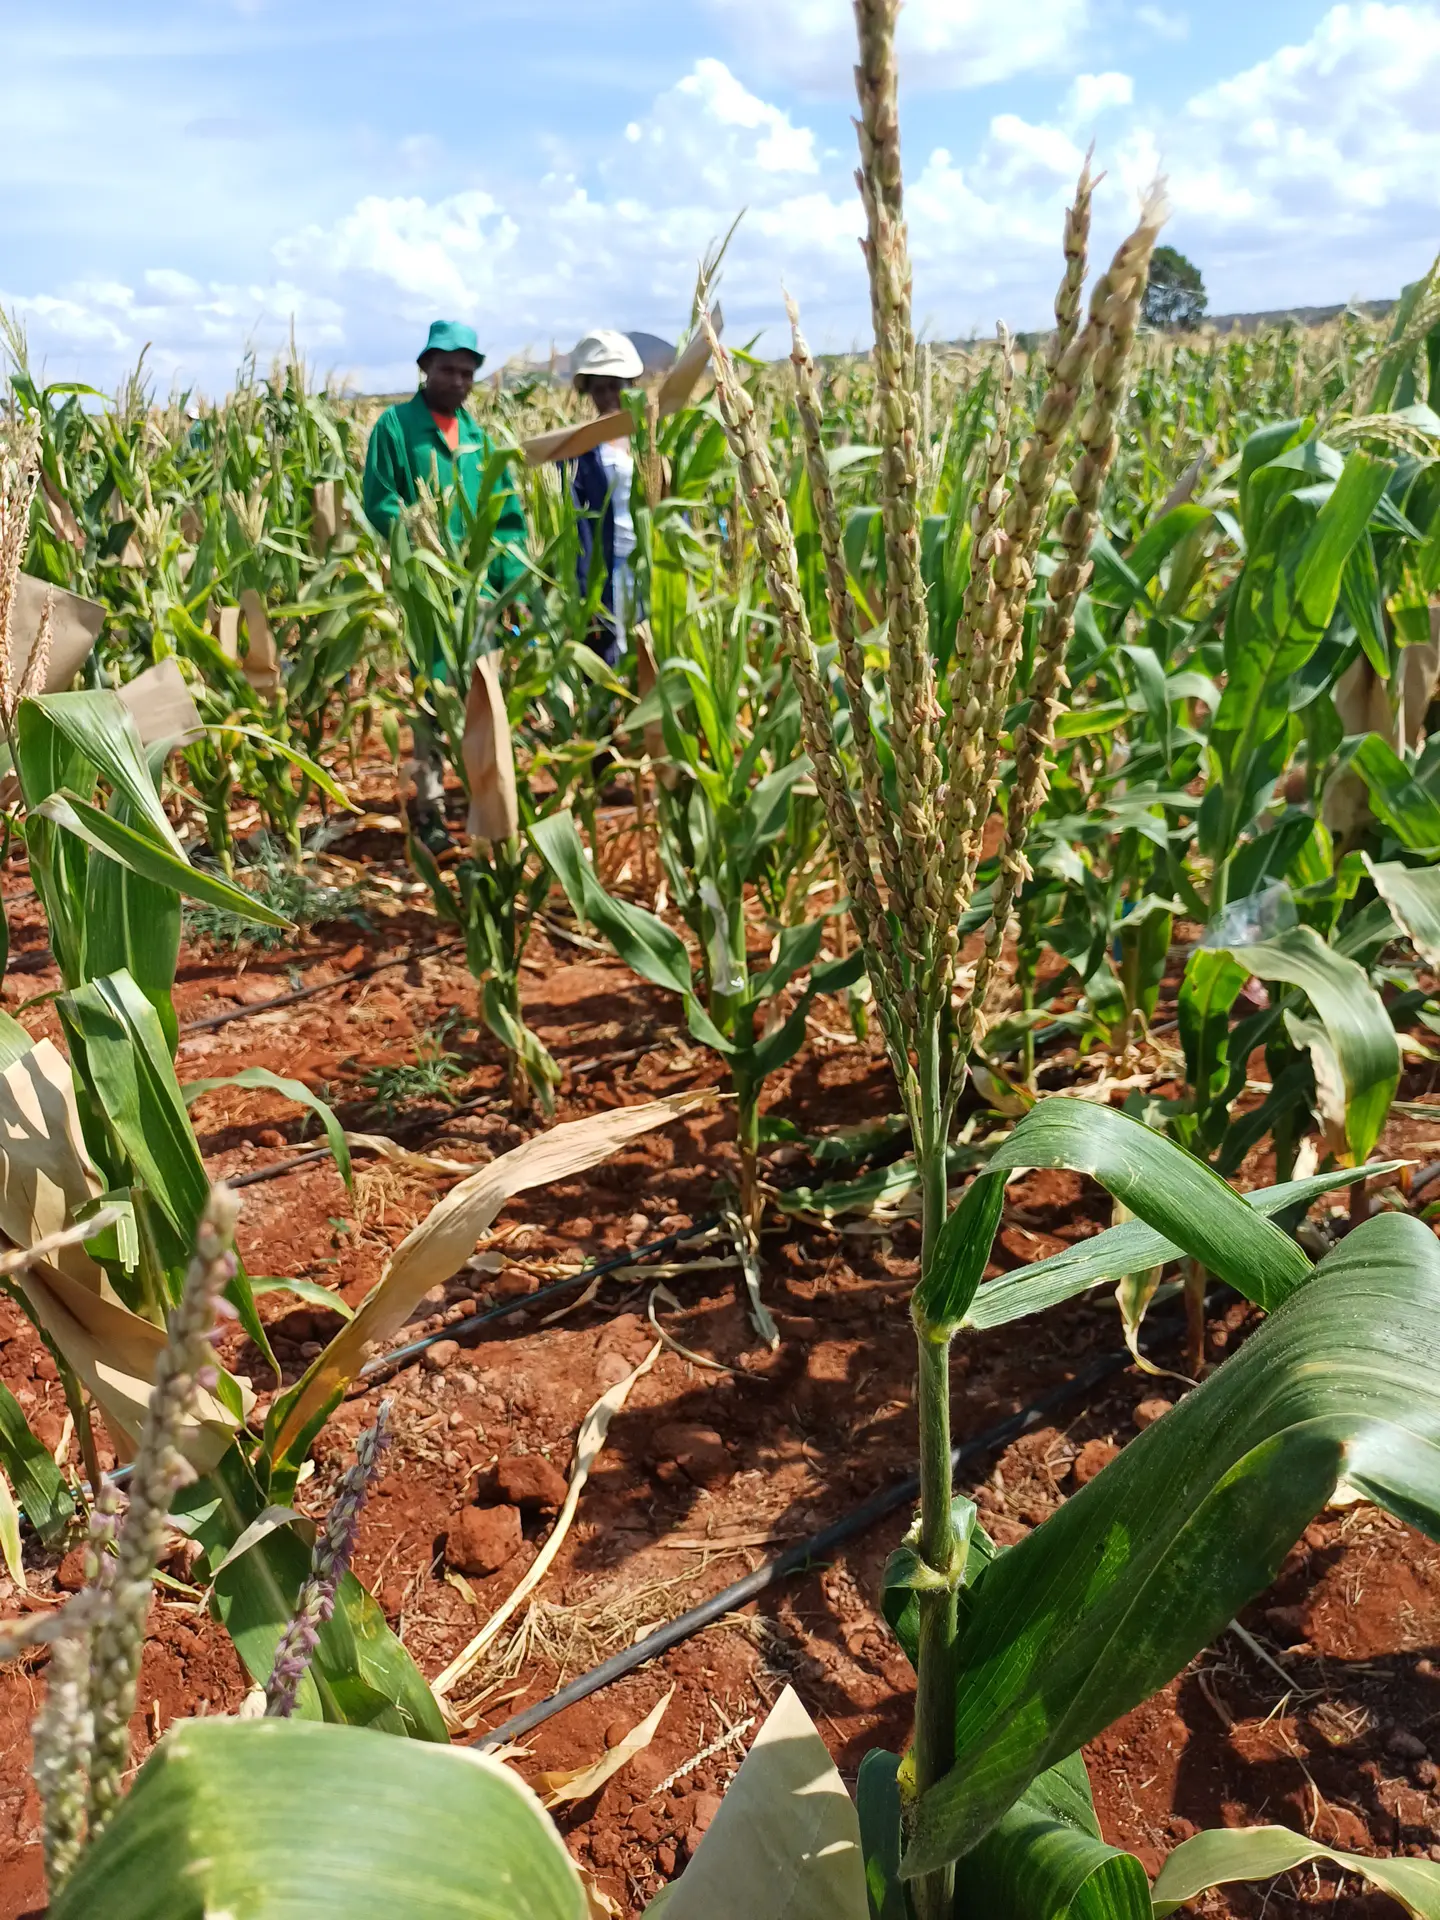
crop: maize
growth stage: flowering
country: Kenya
